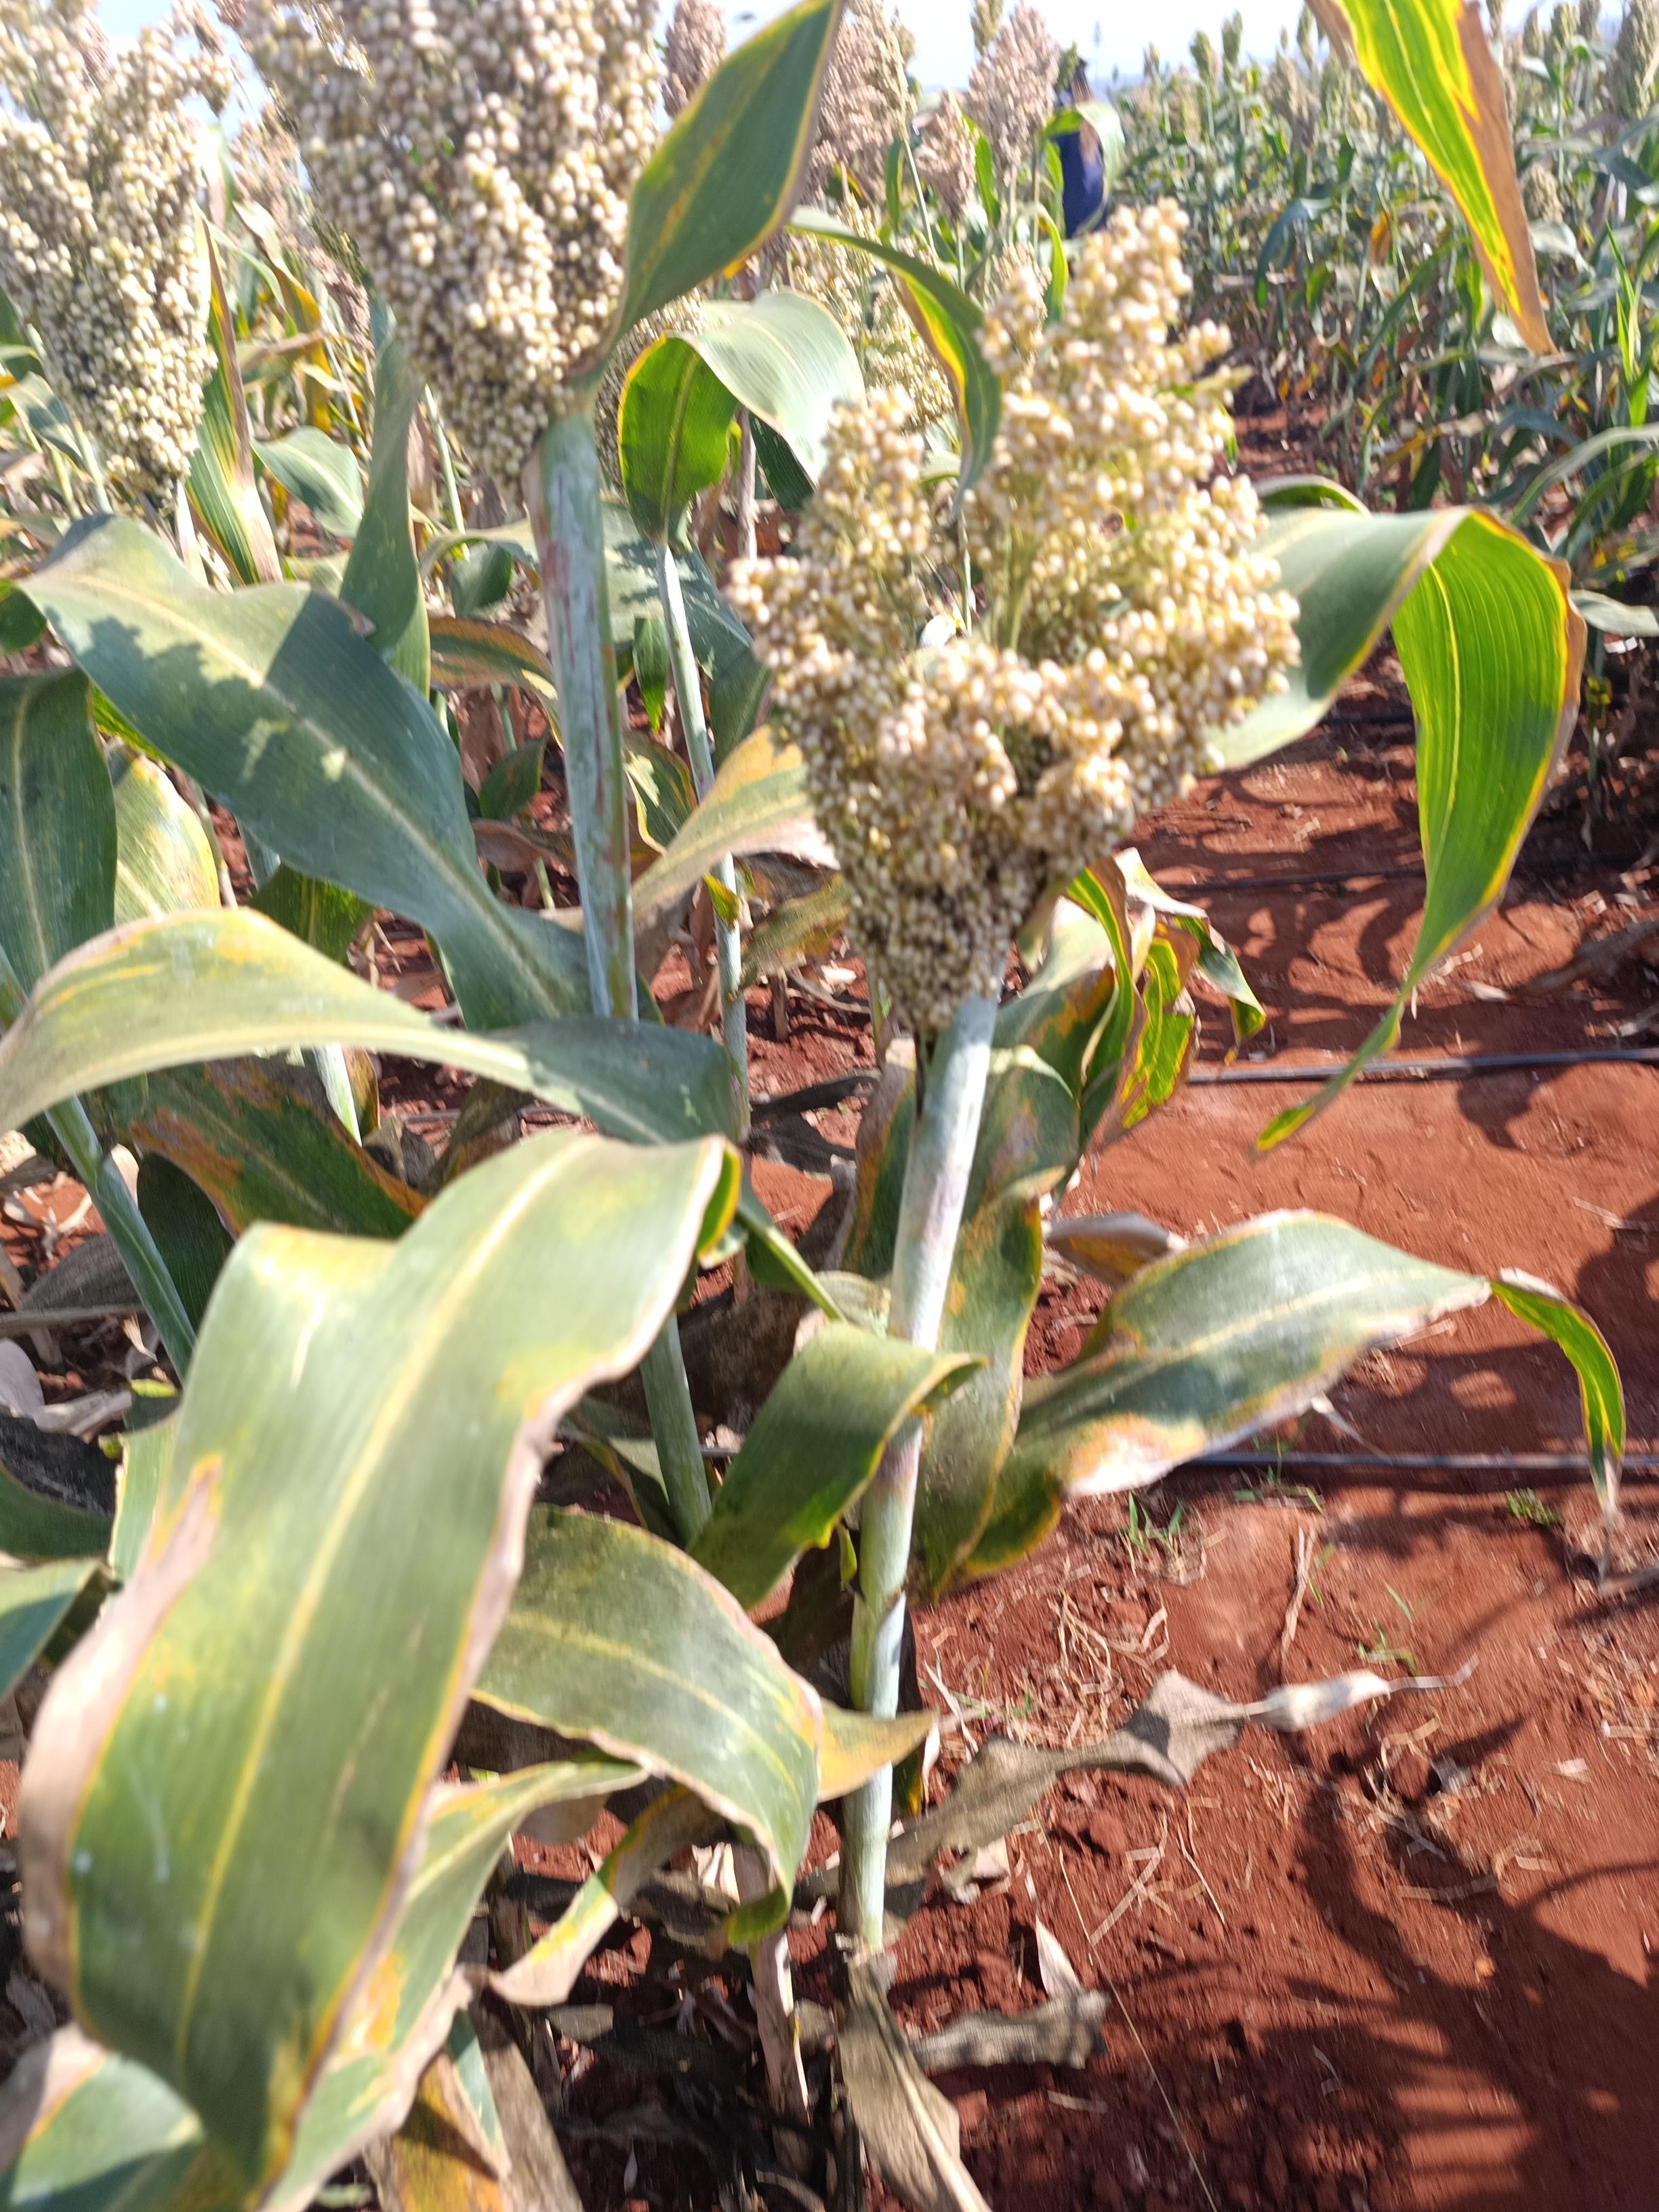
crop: sorghum
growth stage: maturity
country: Kenya
